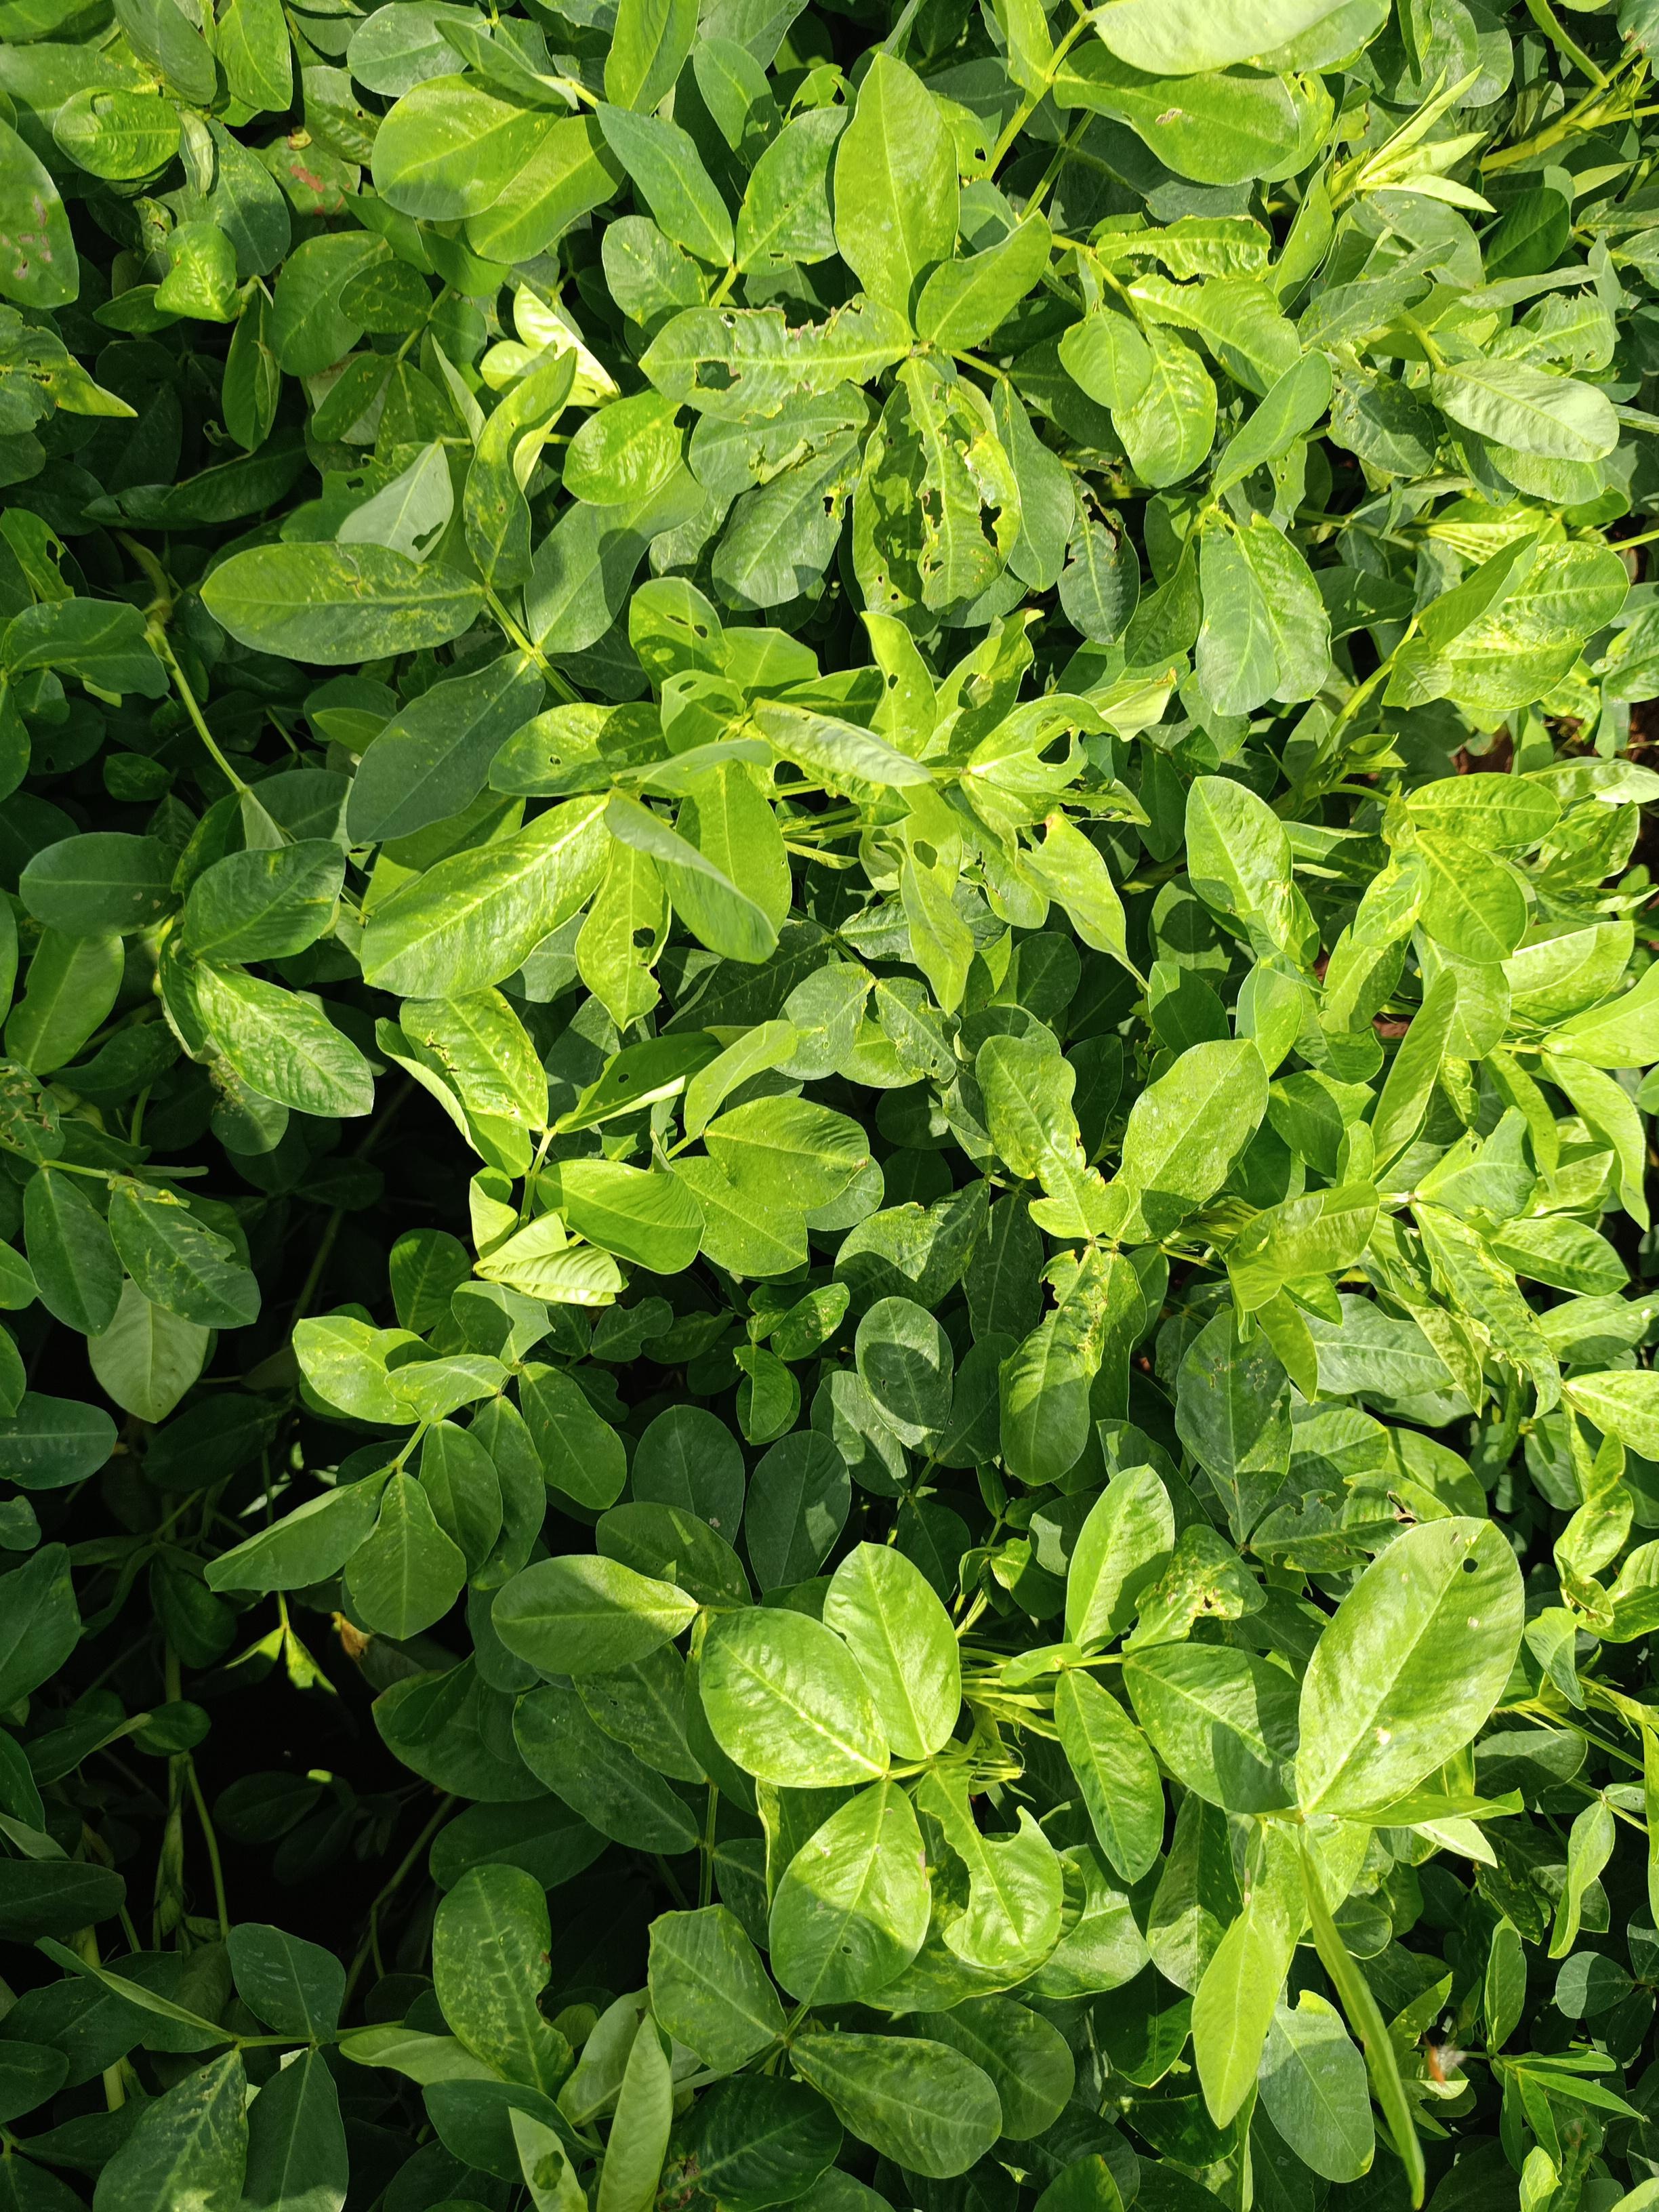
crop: groundnut
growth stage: flowering
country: Kenya
